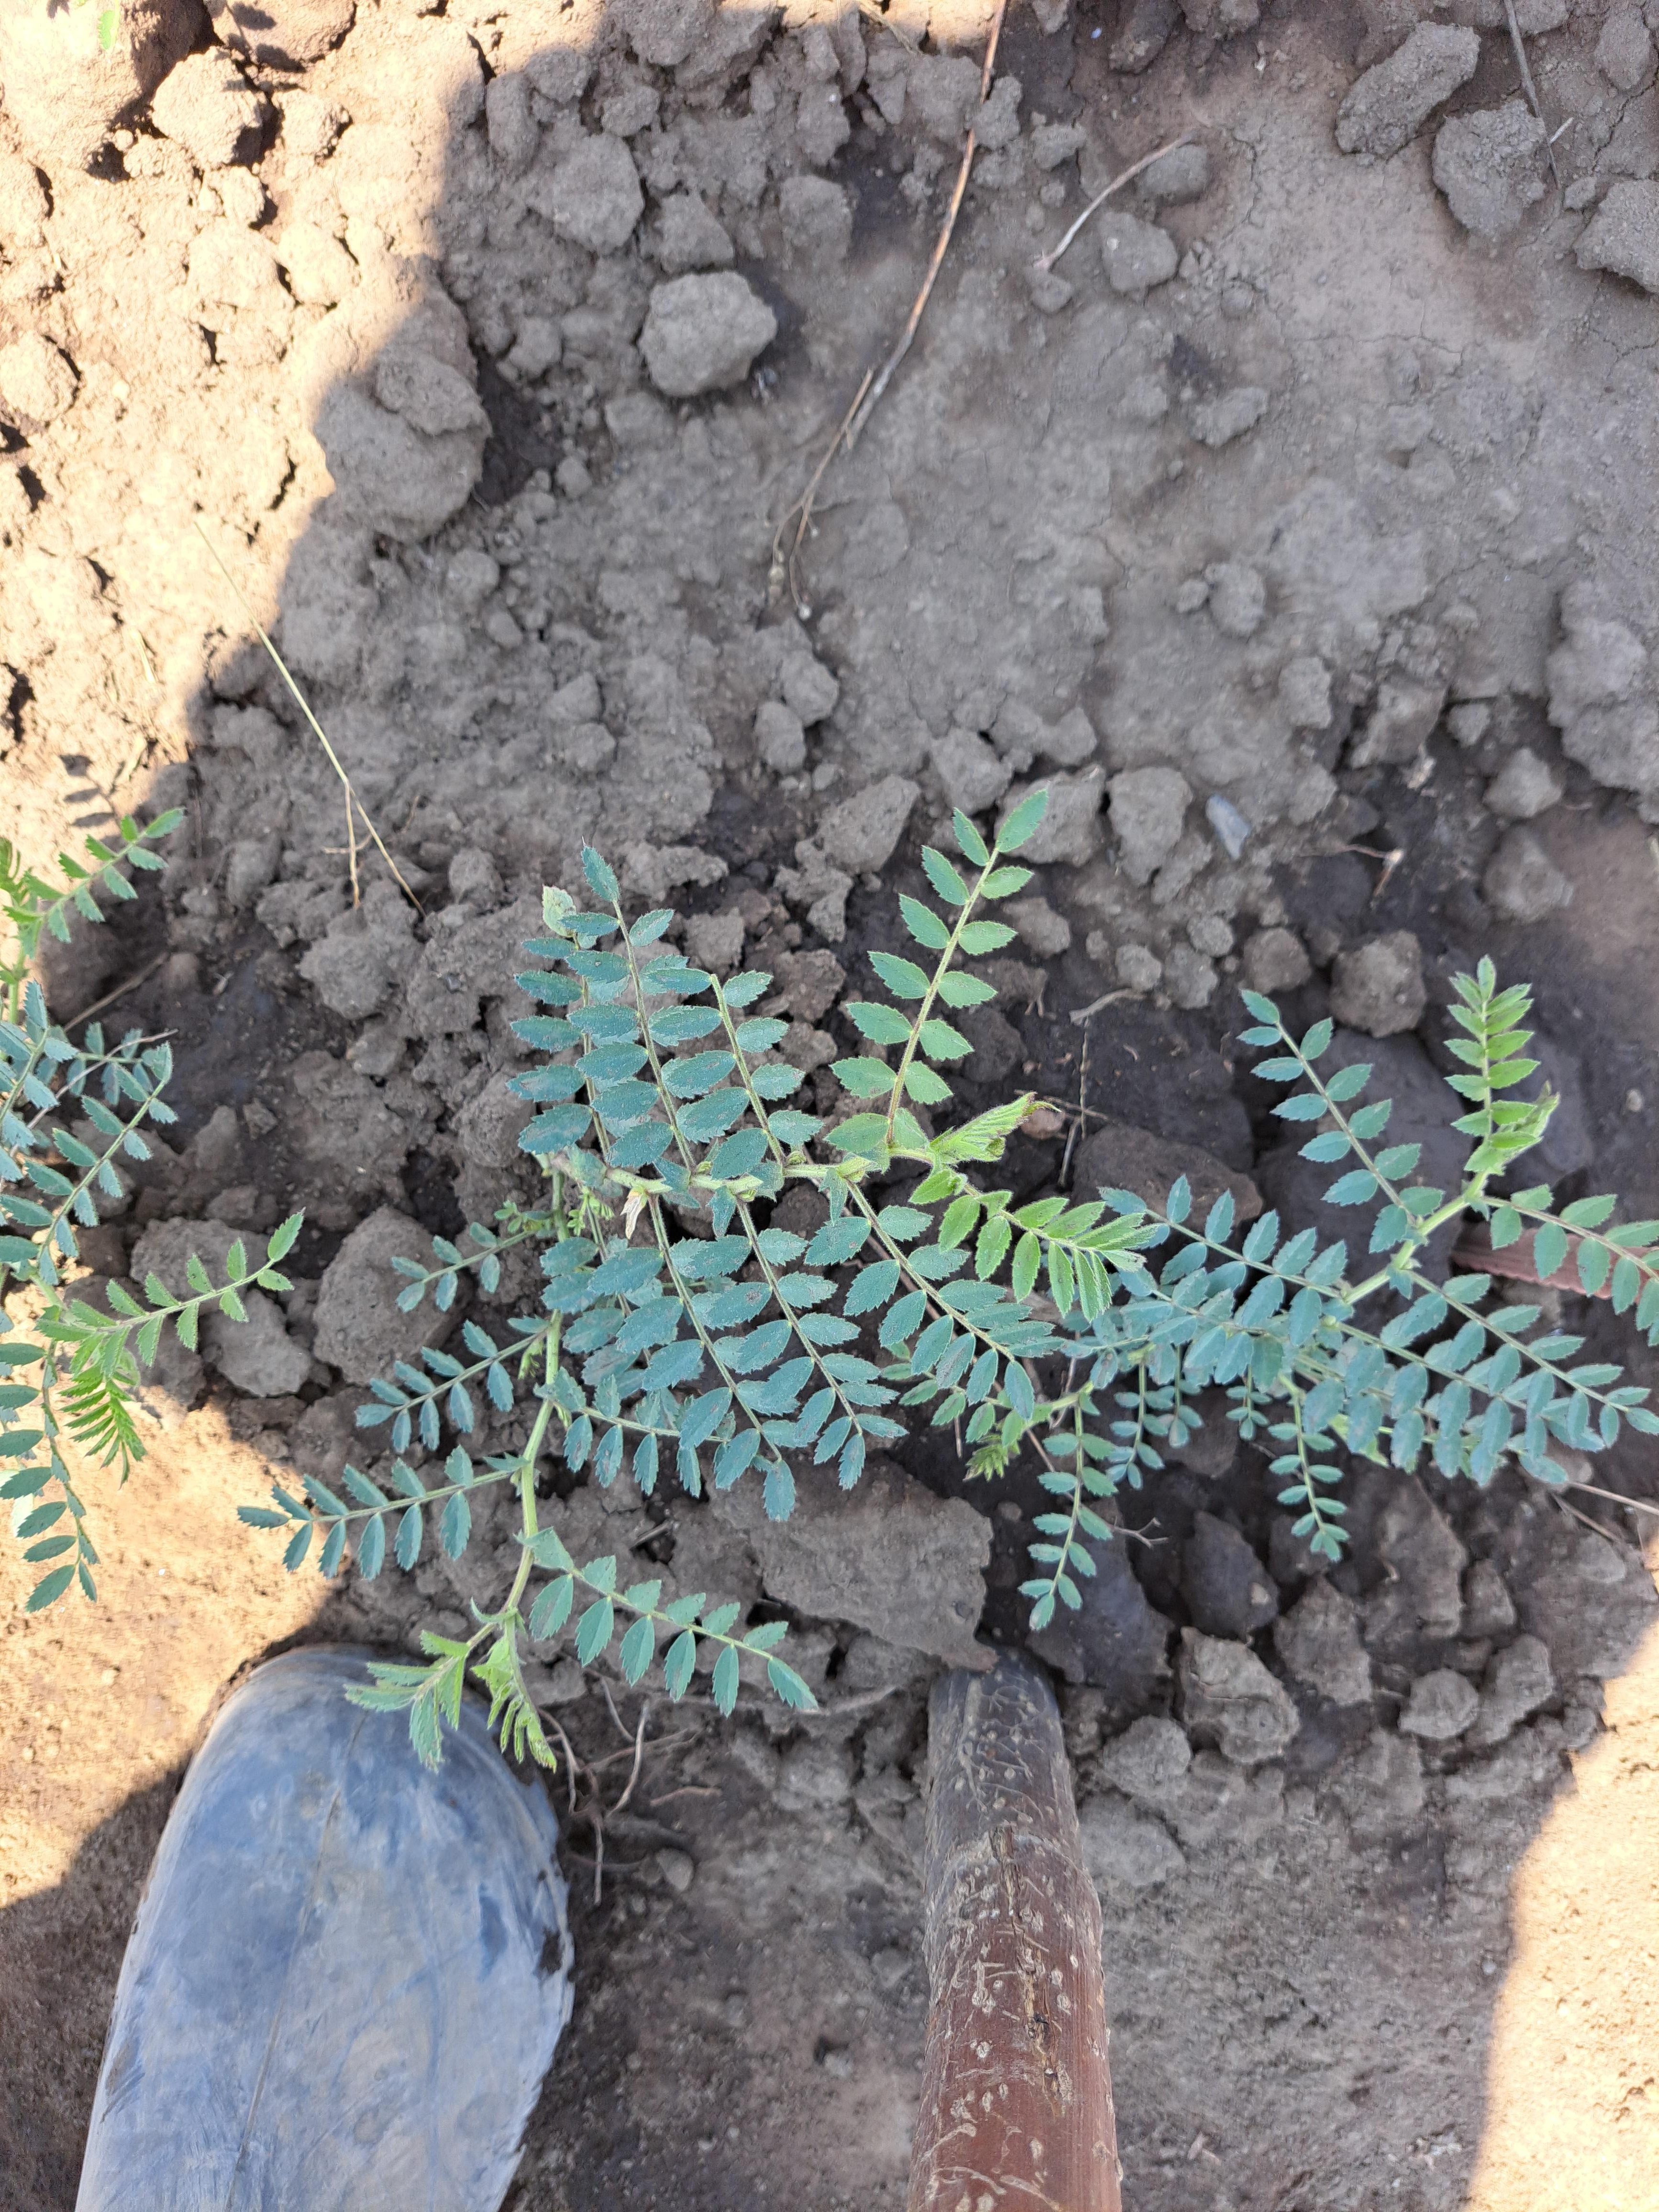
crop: chickpea
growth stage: vegetative
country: Tanzania
